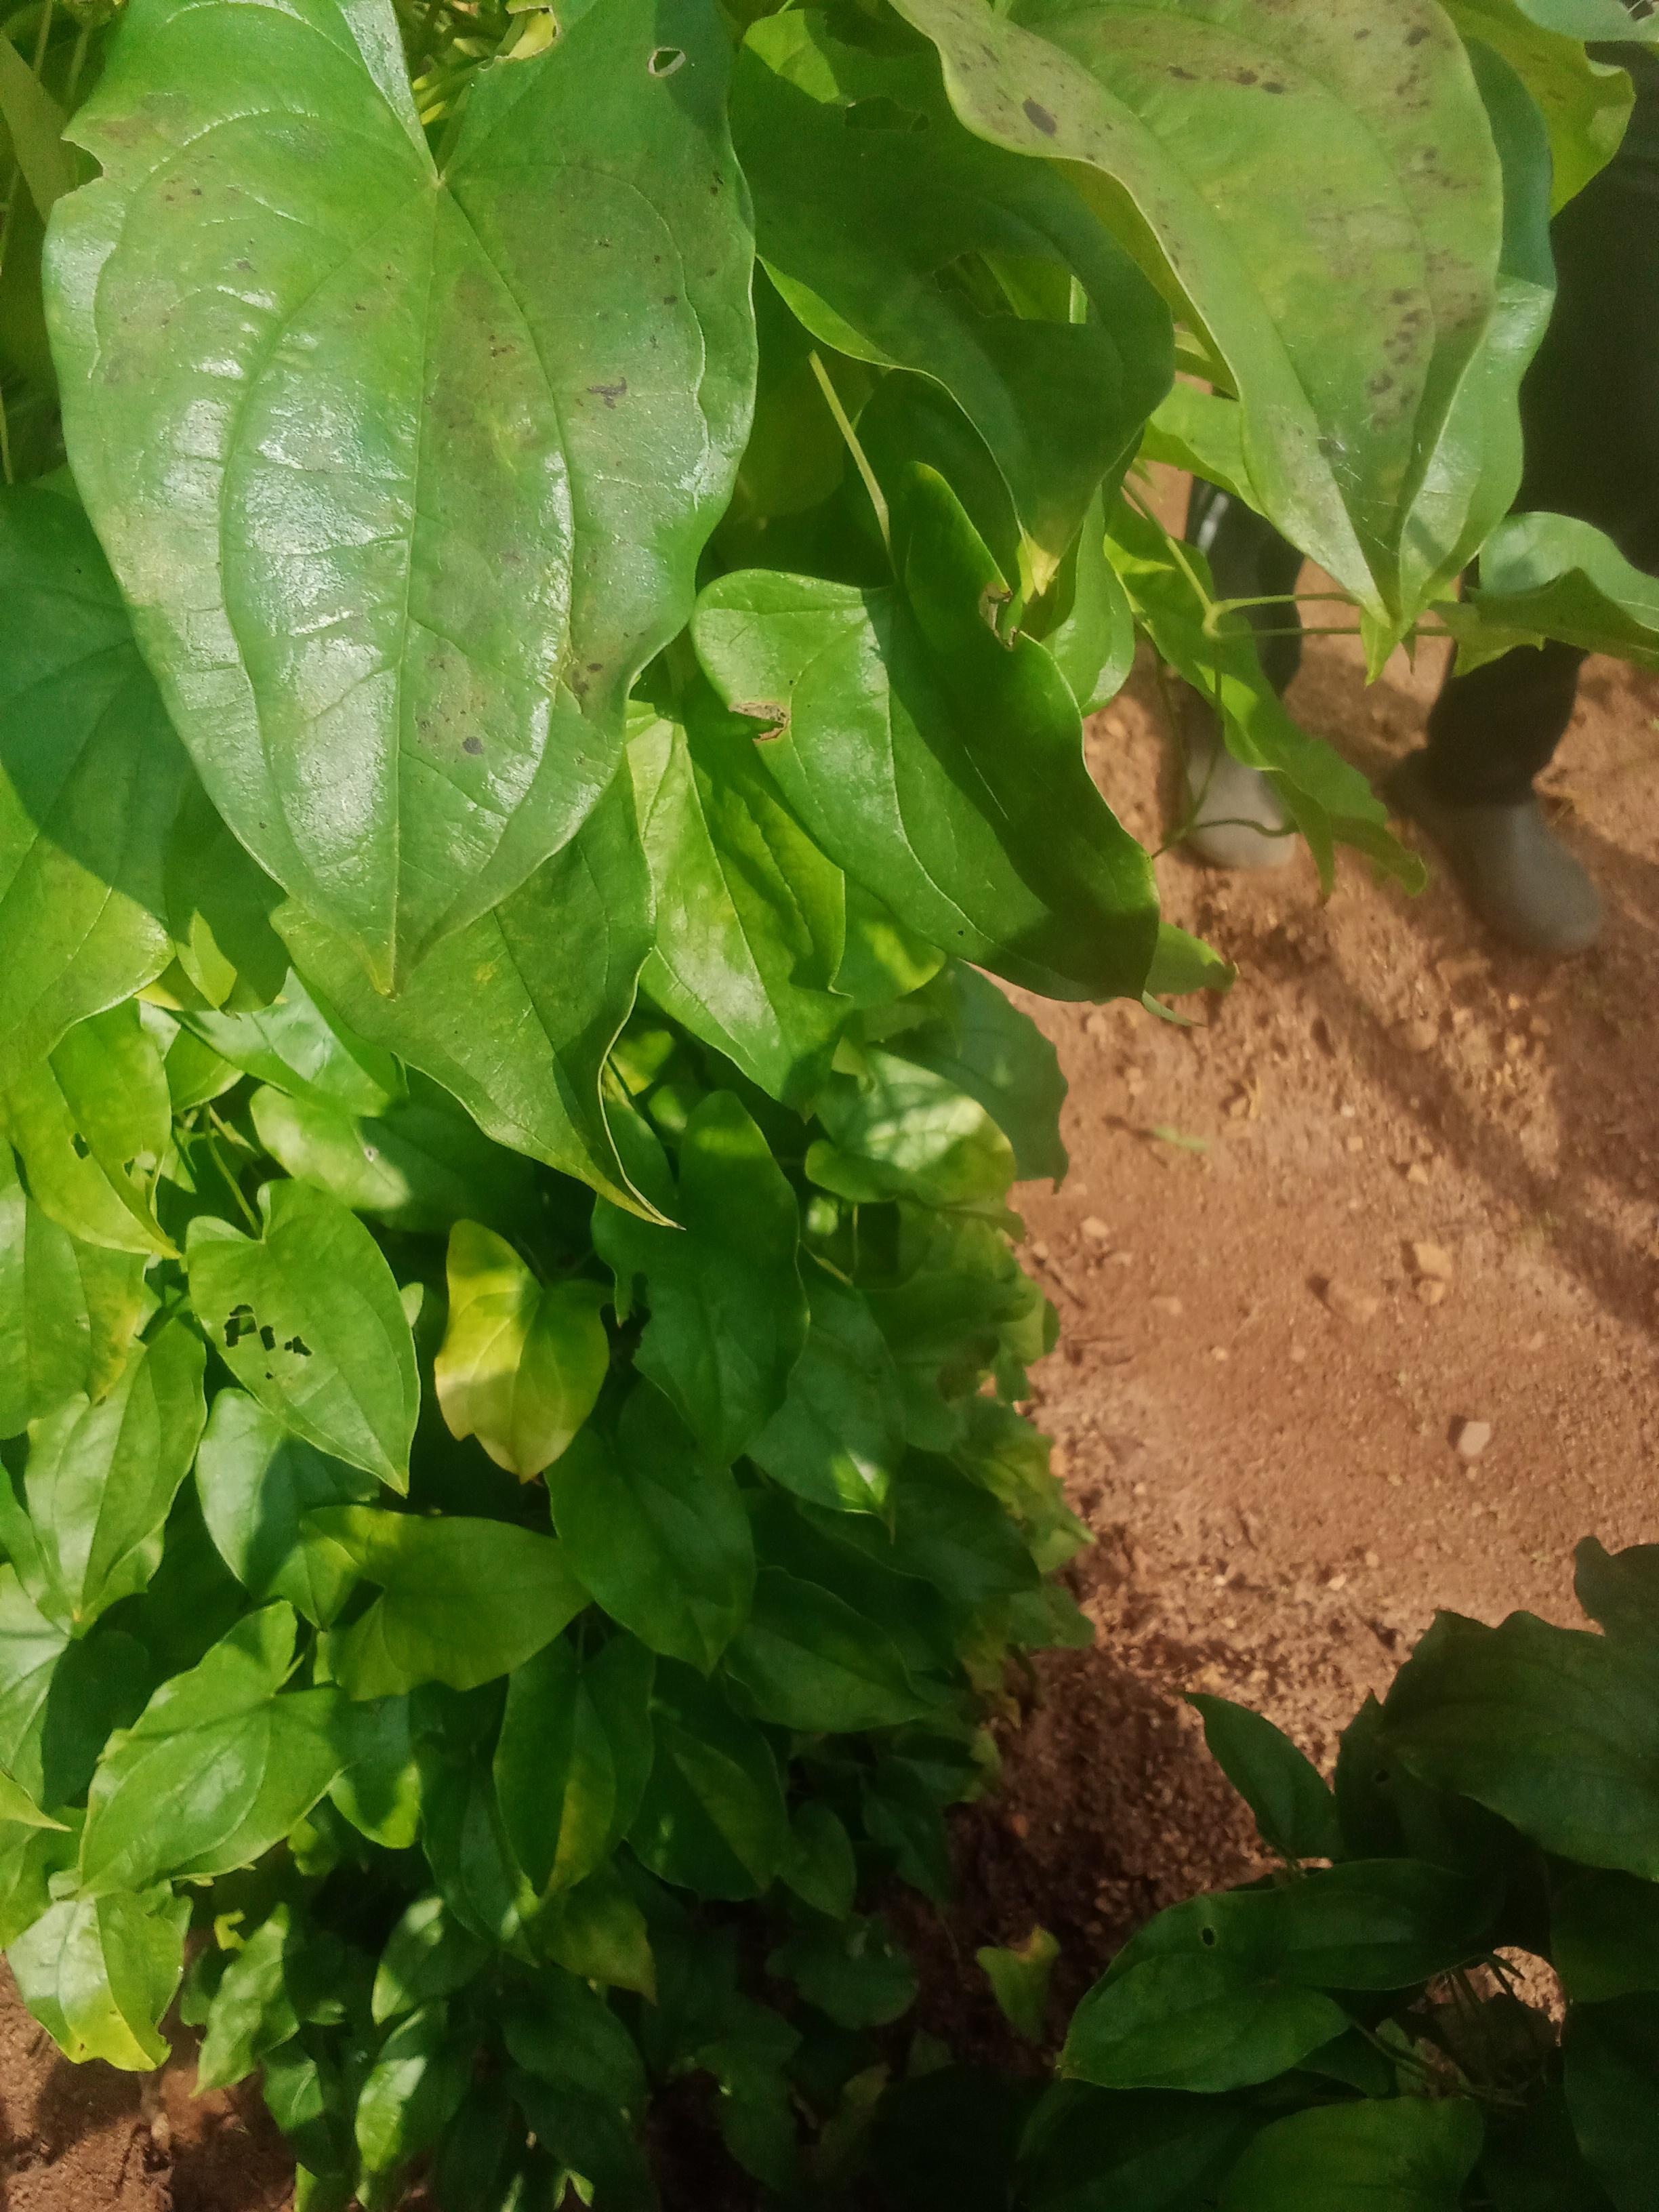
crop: yam
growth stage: vegetative
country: Nigeria
